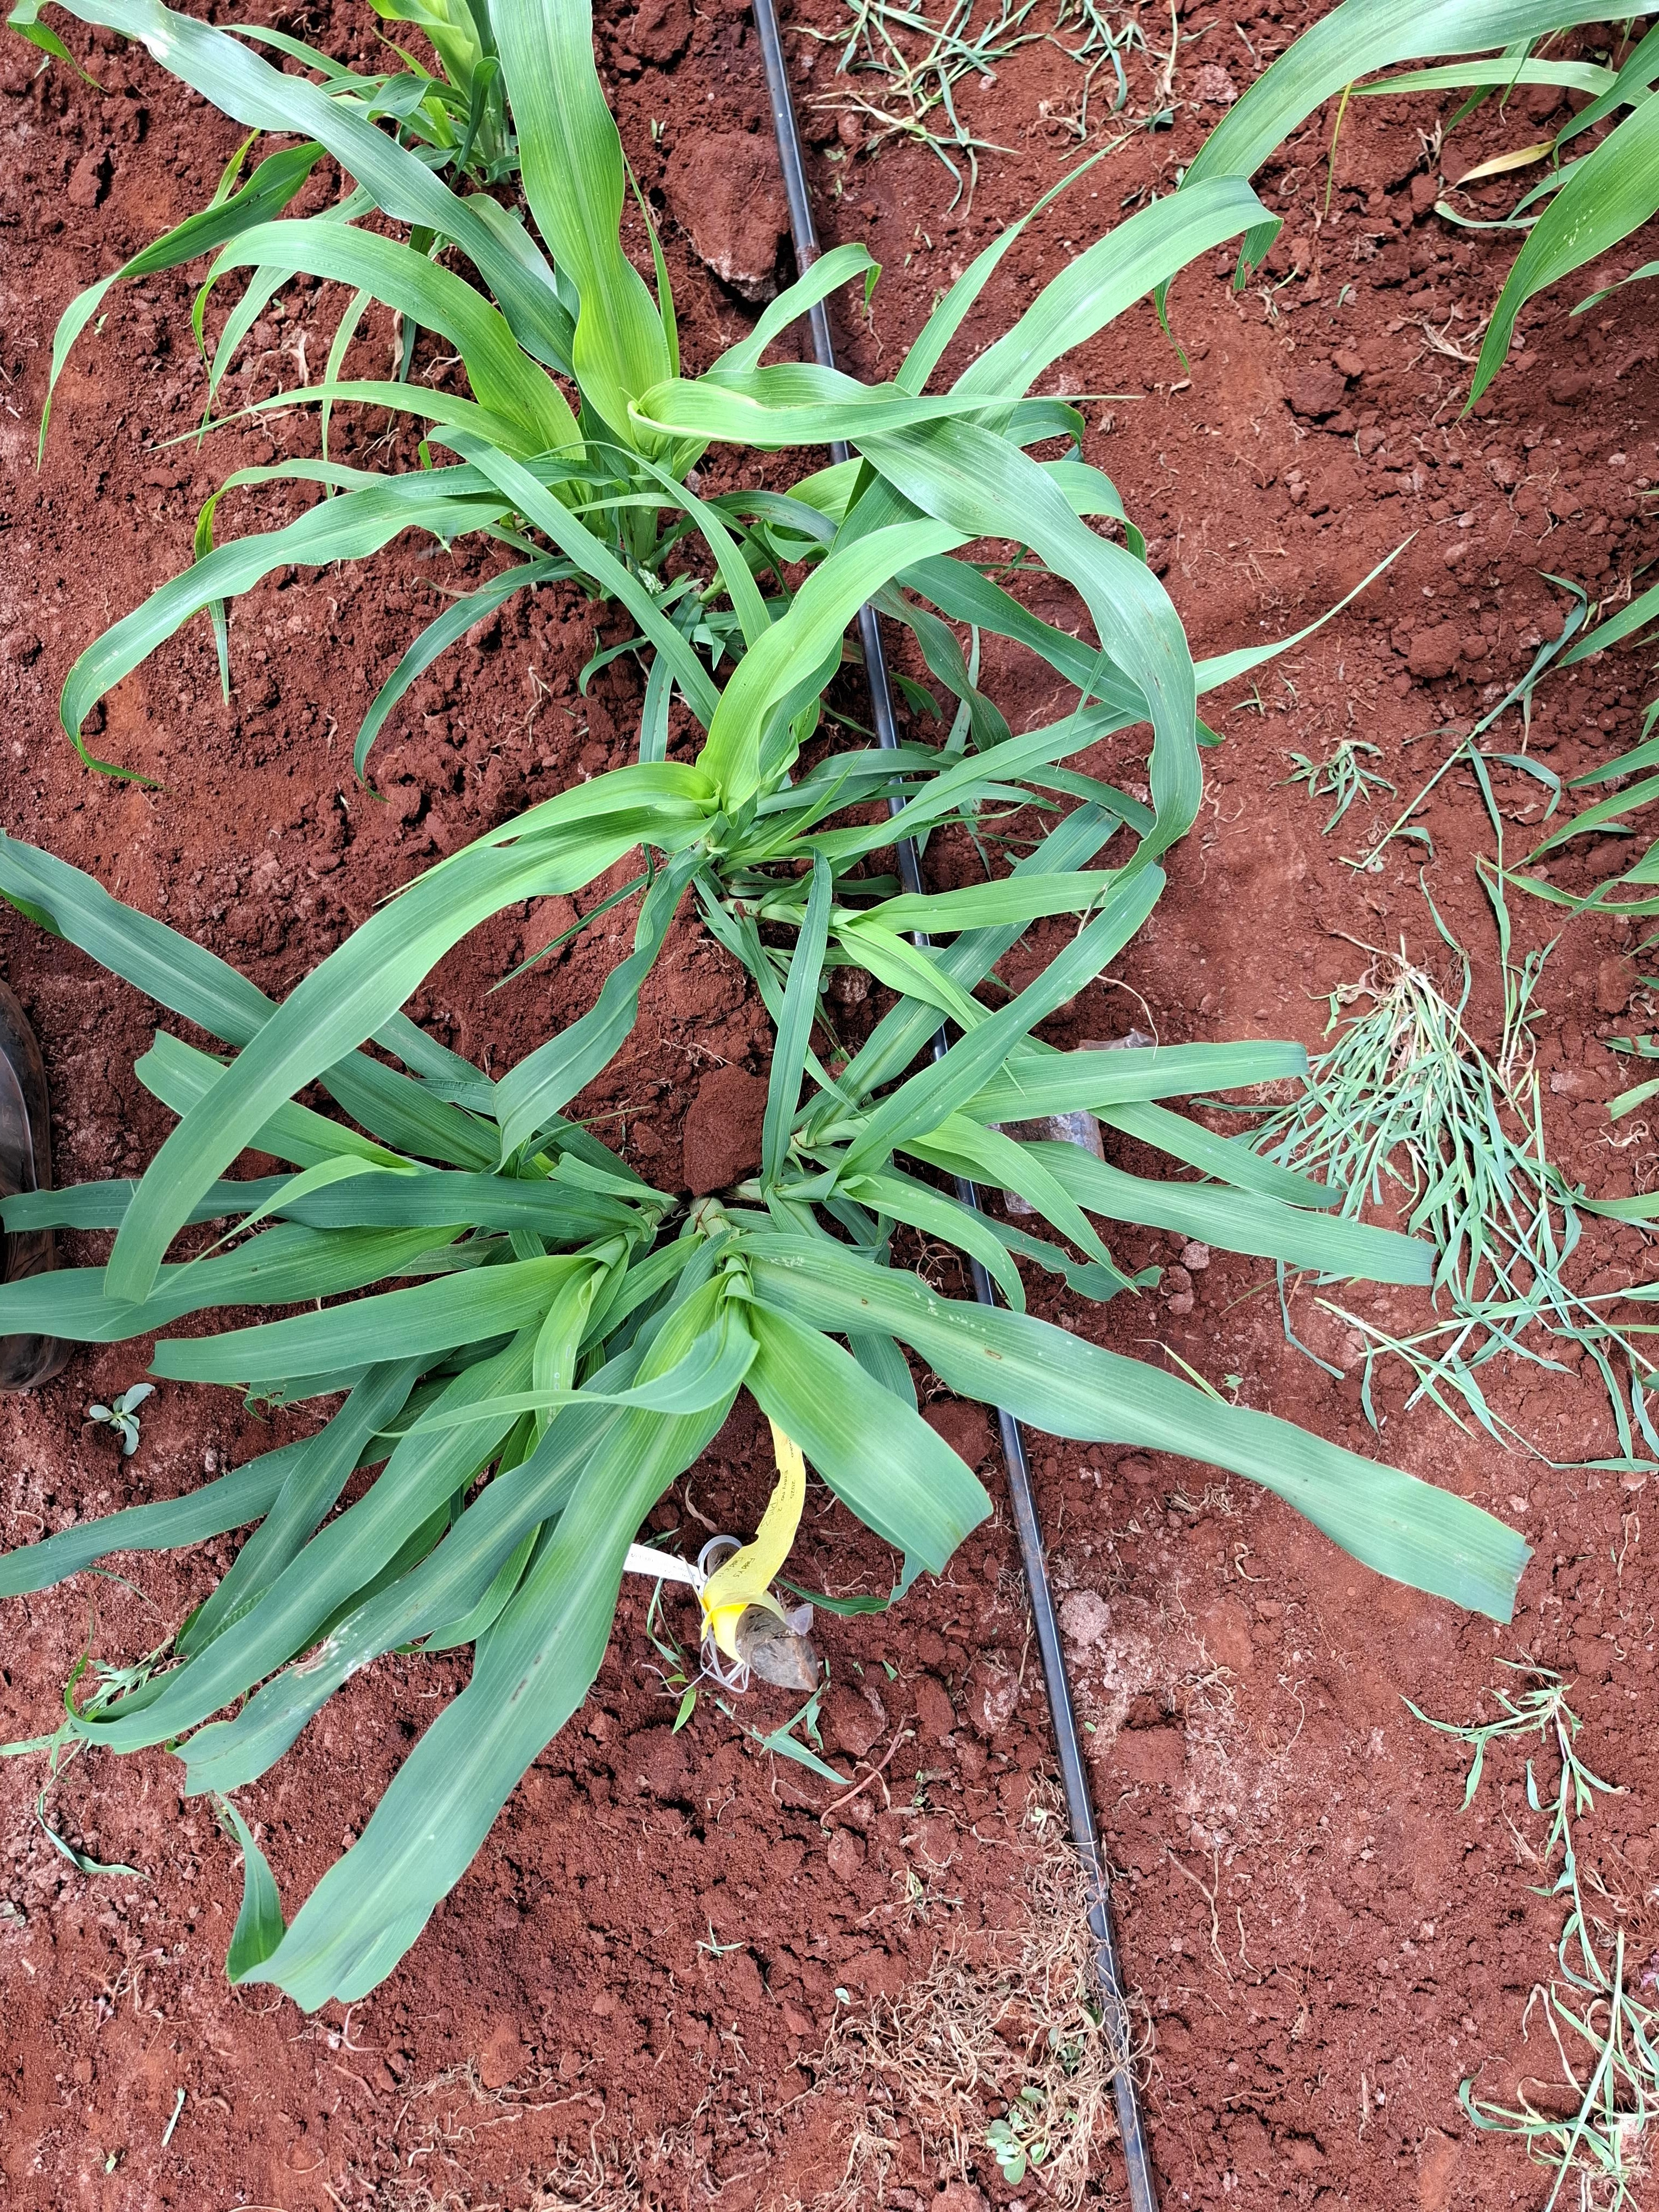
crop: pearl millet
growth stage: elongation stem
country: Kenya
